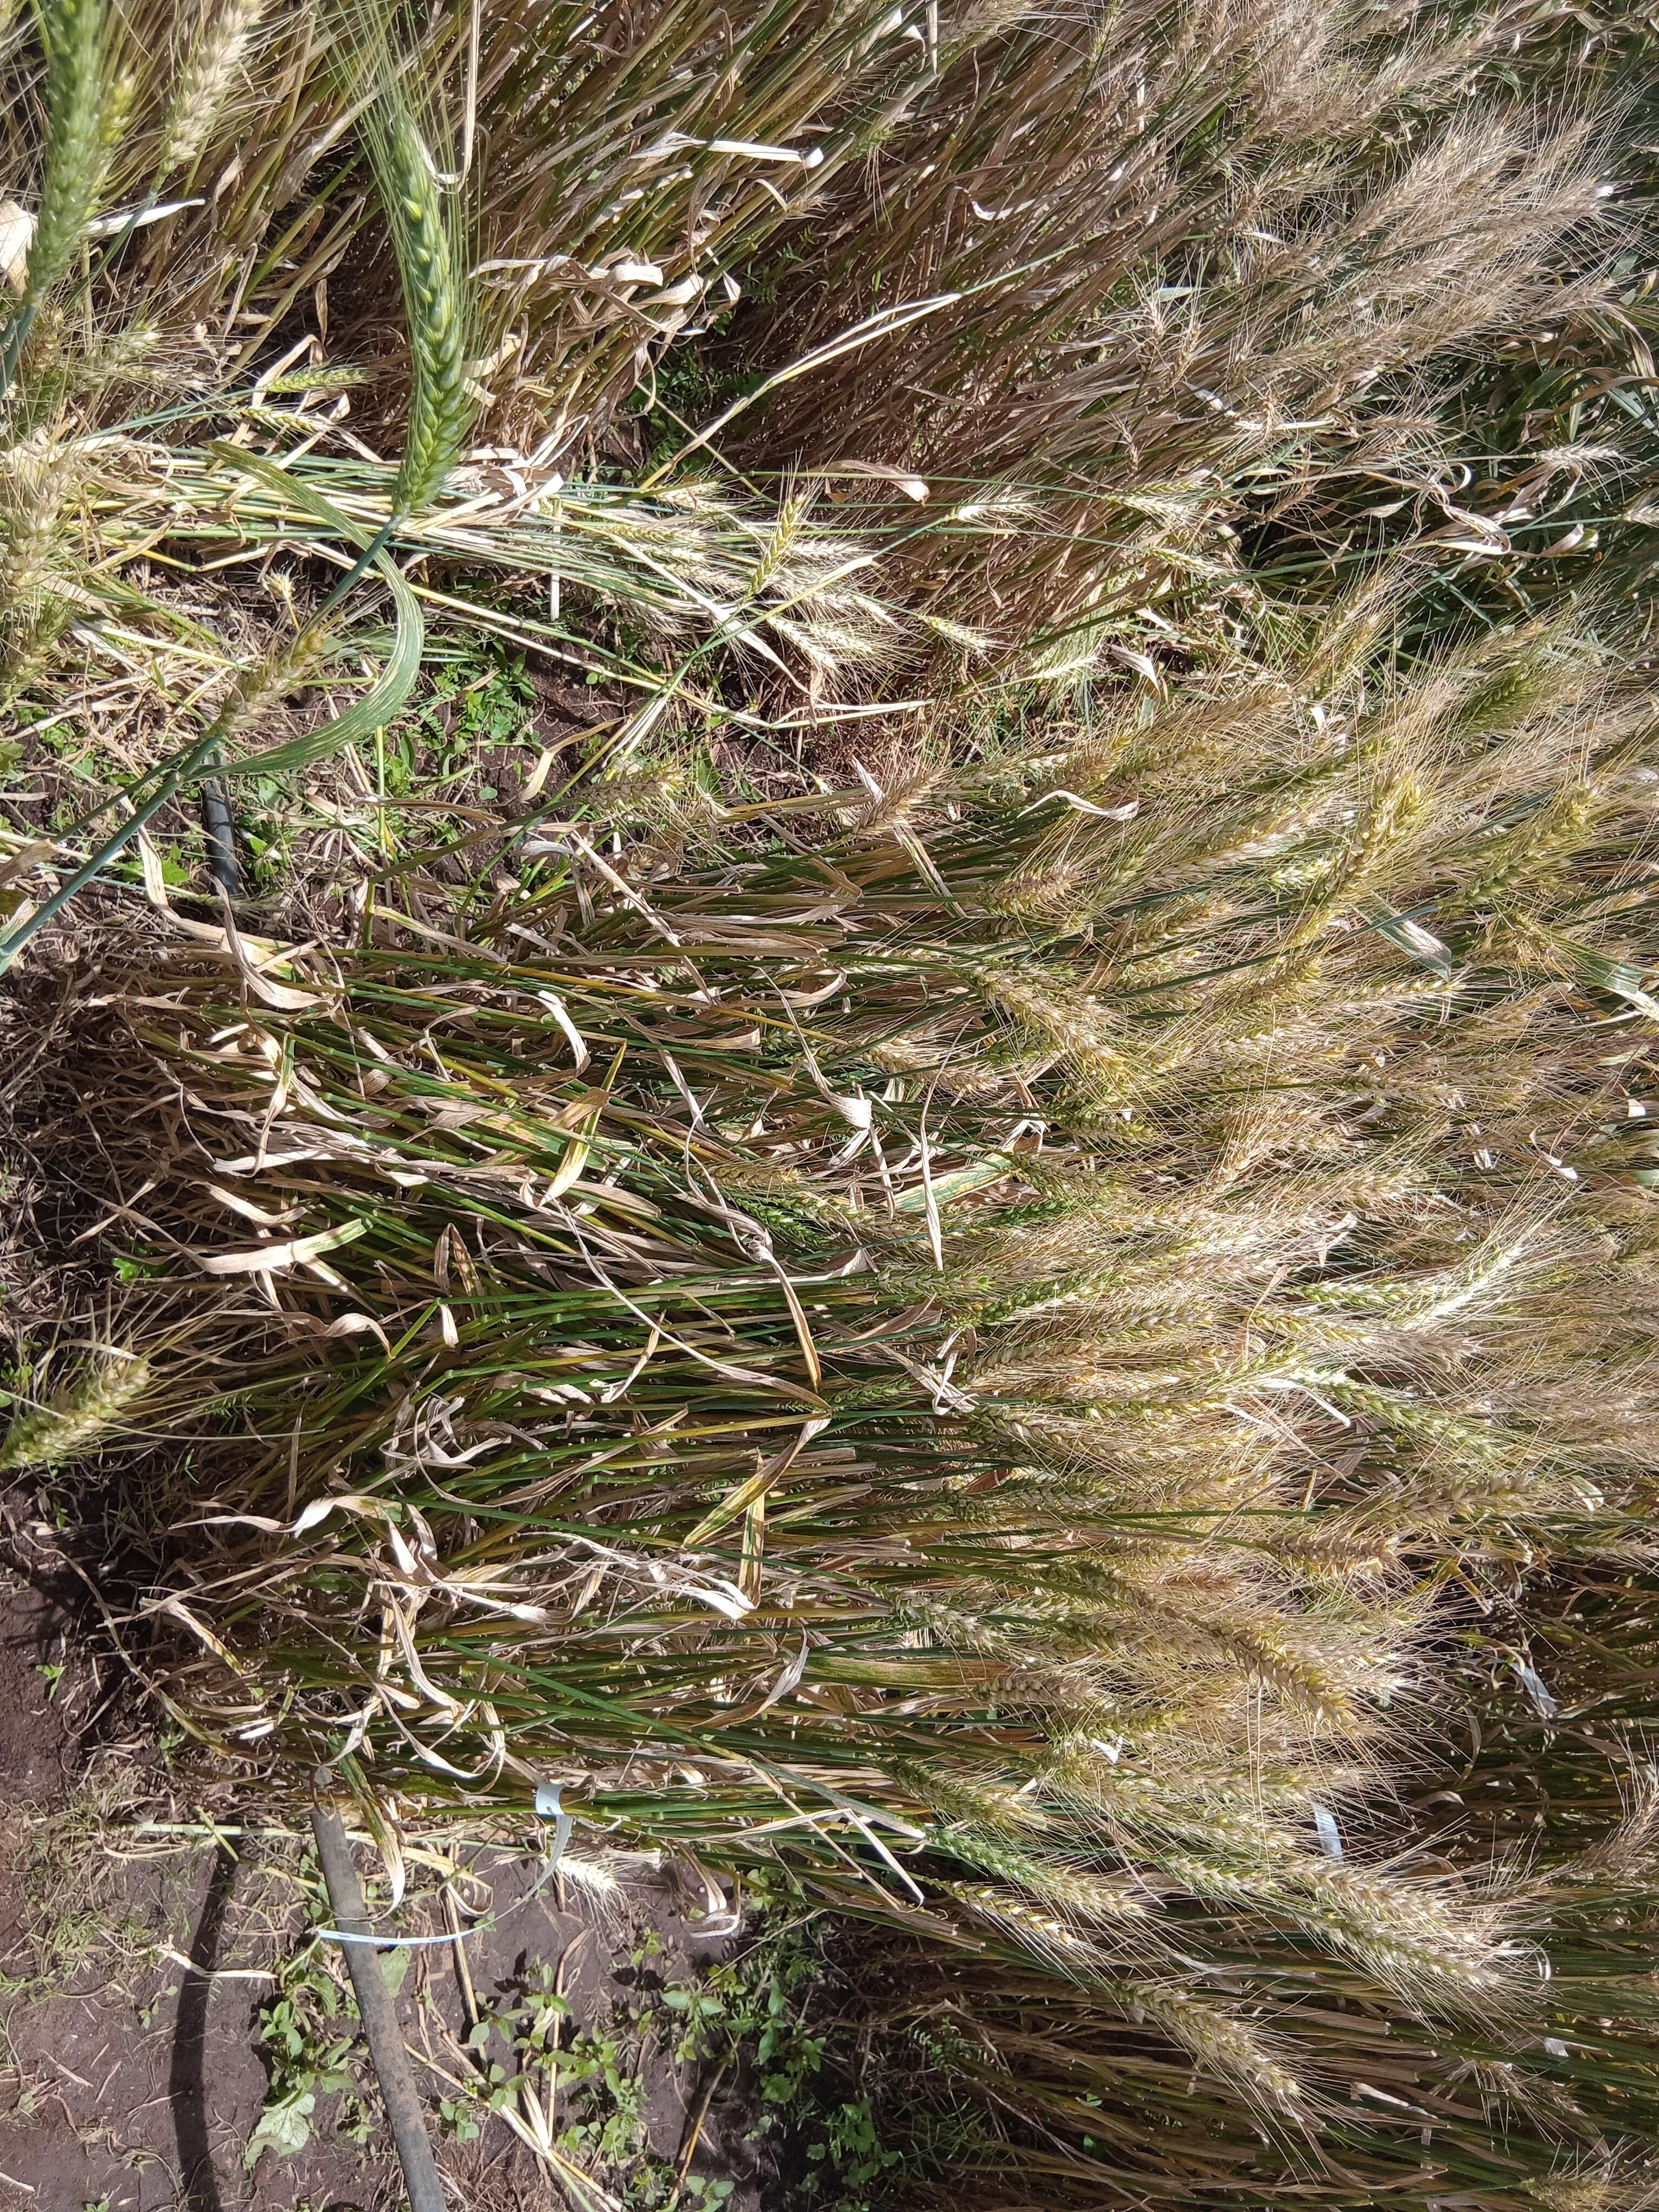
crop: wheat
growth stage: maturity
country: Kenya
